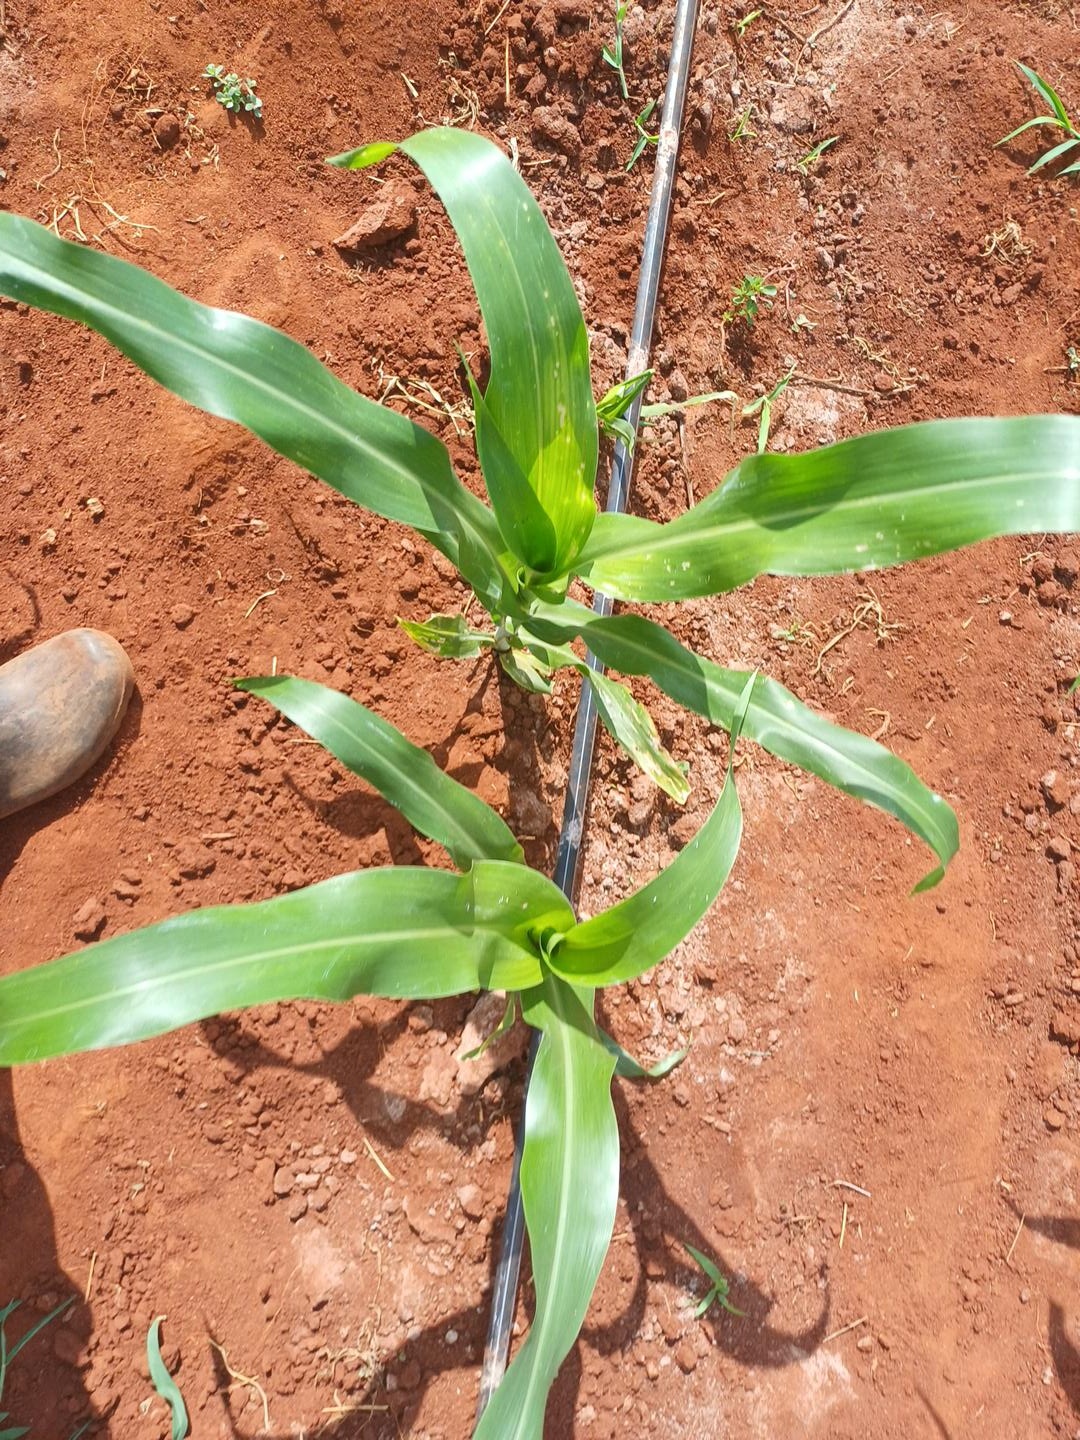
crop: sorghum
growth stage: elongation stem
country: Kenya
